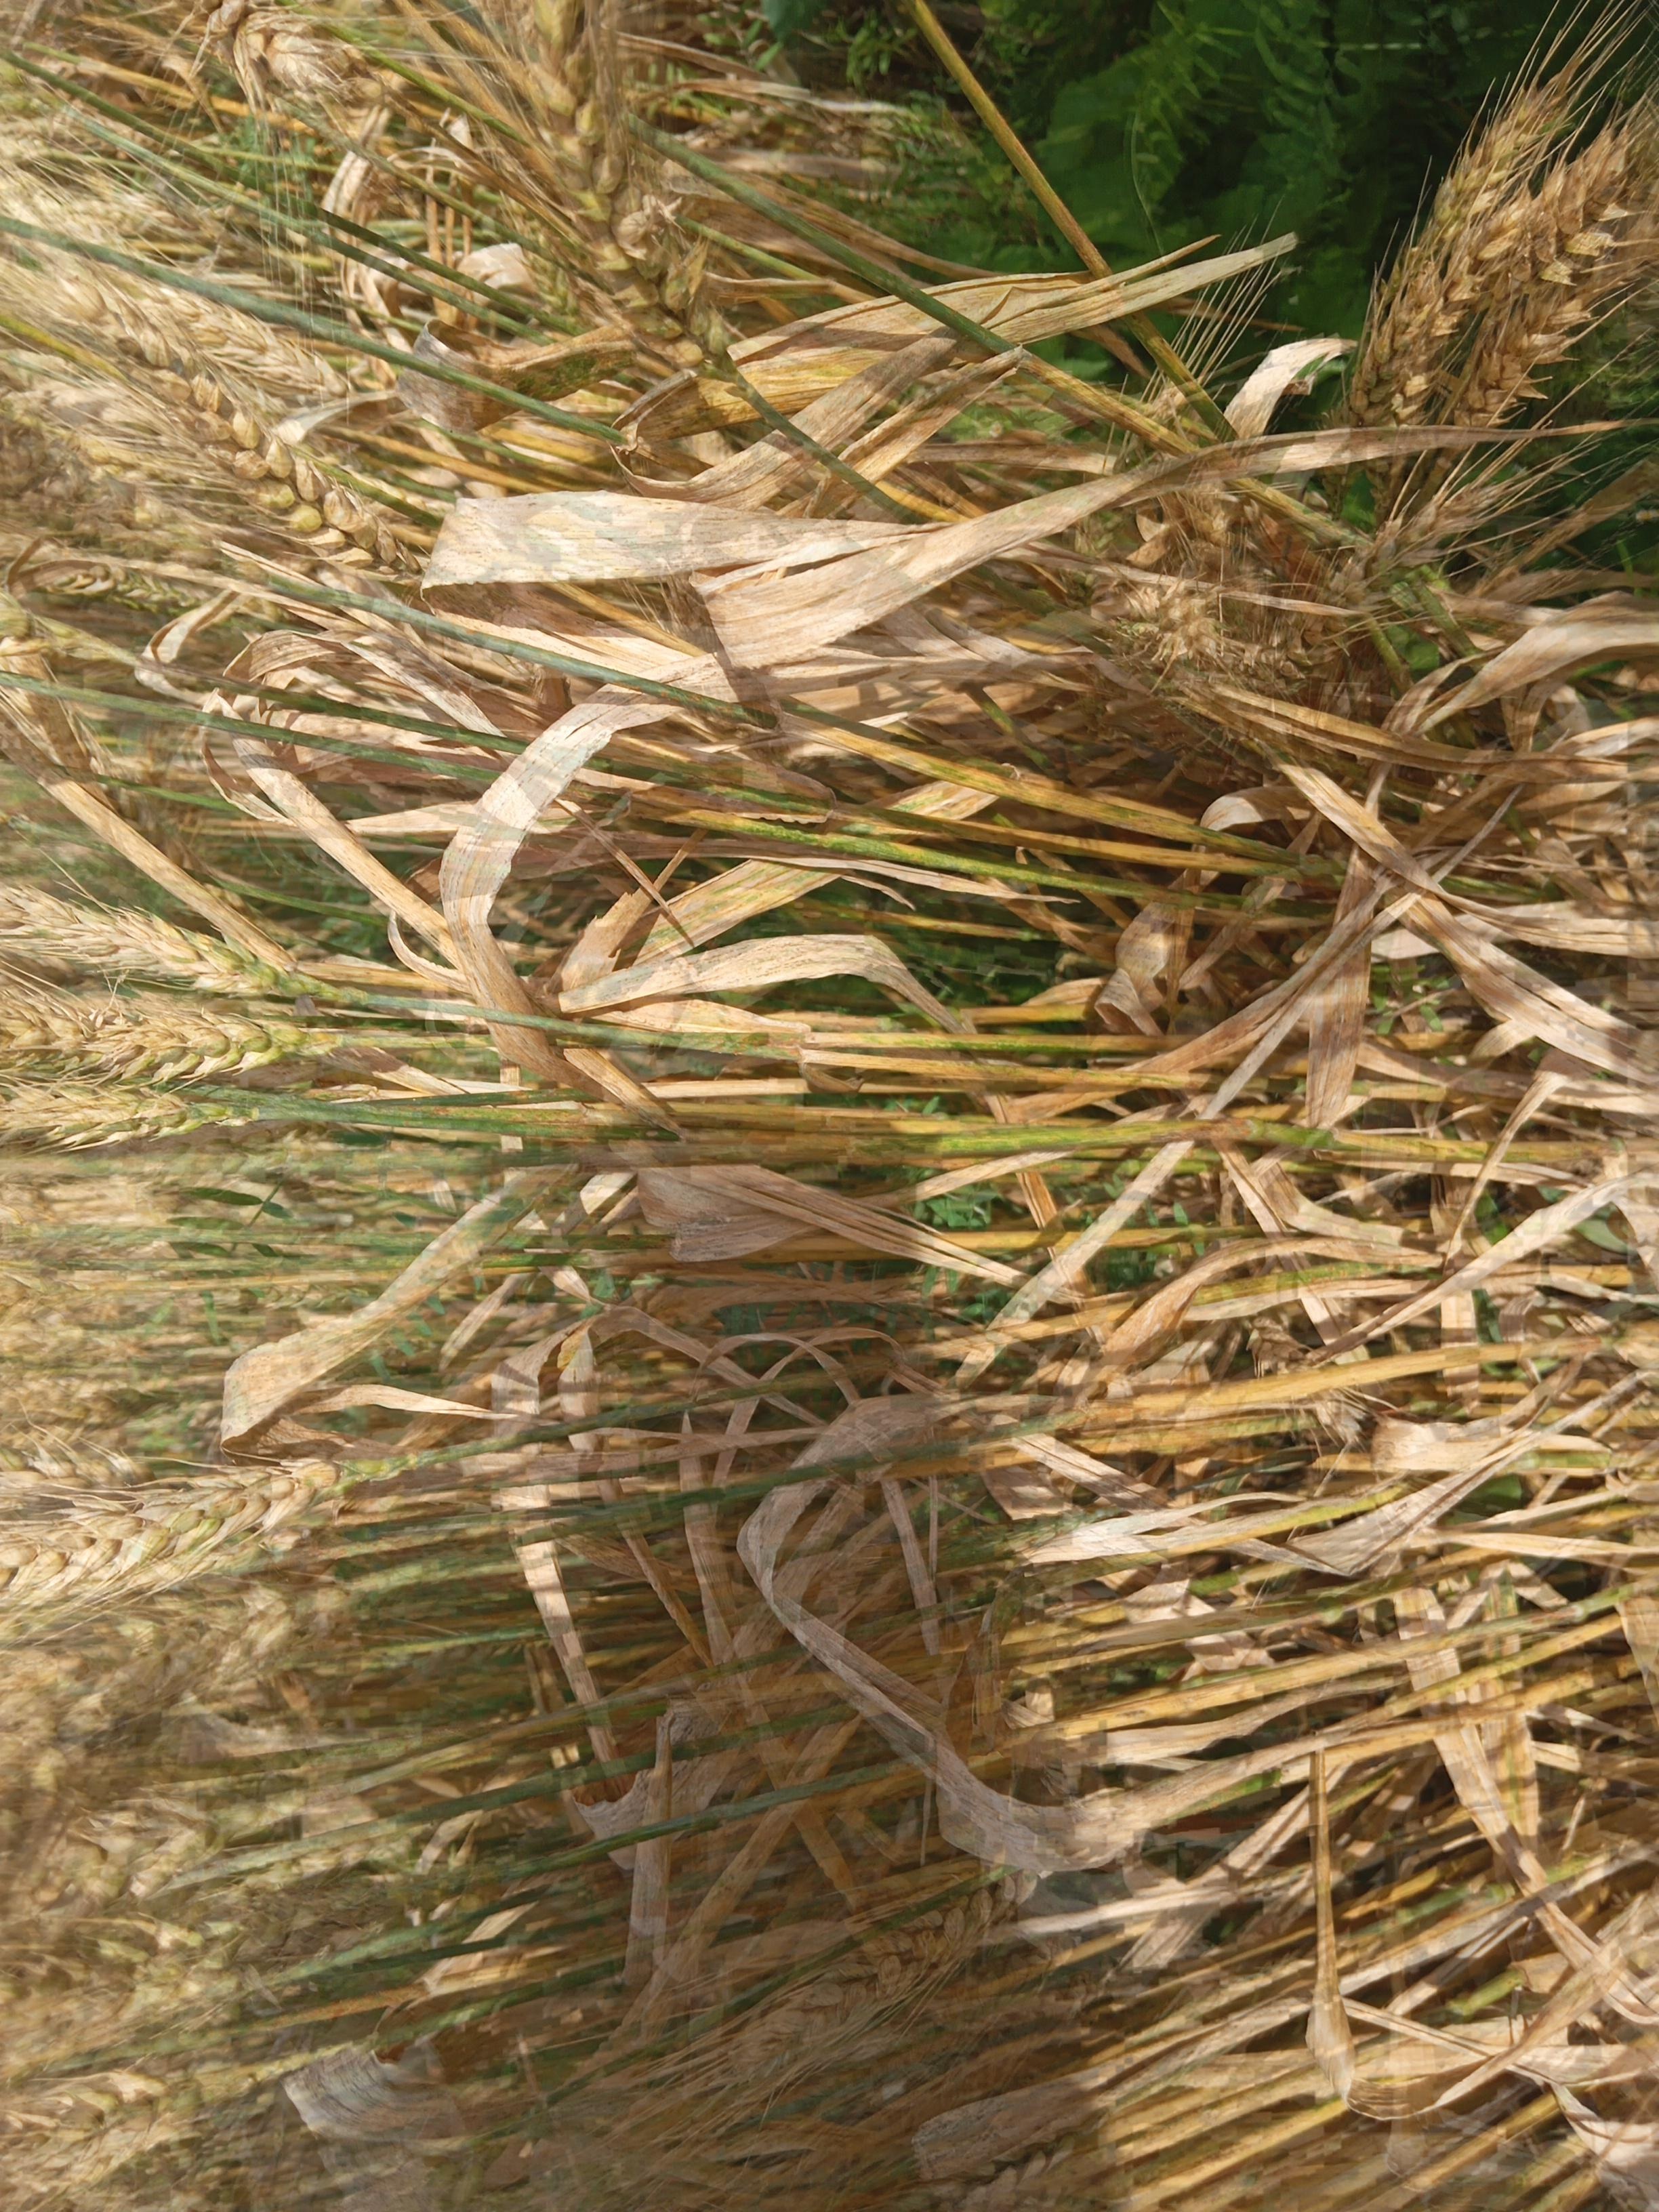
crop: wheat
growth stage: maturity
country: Kenya
